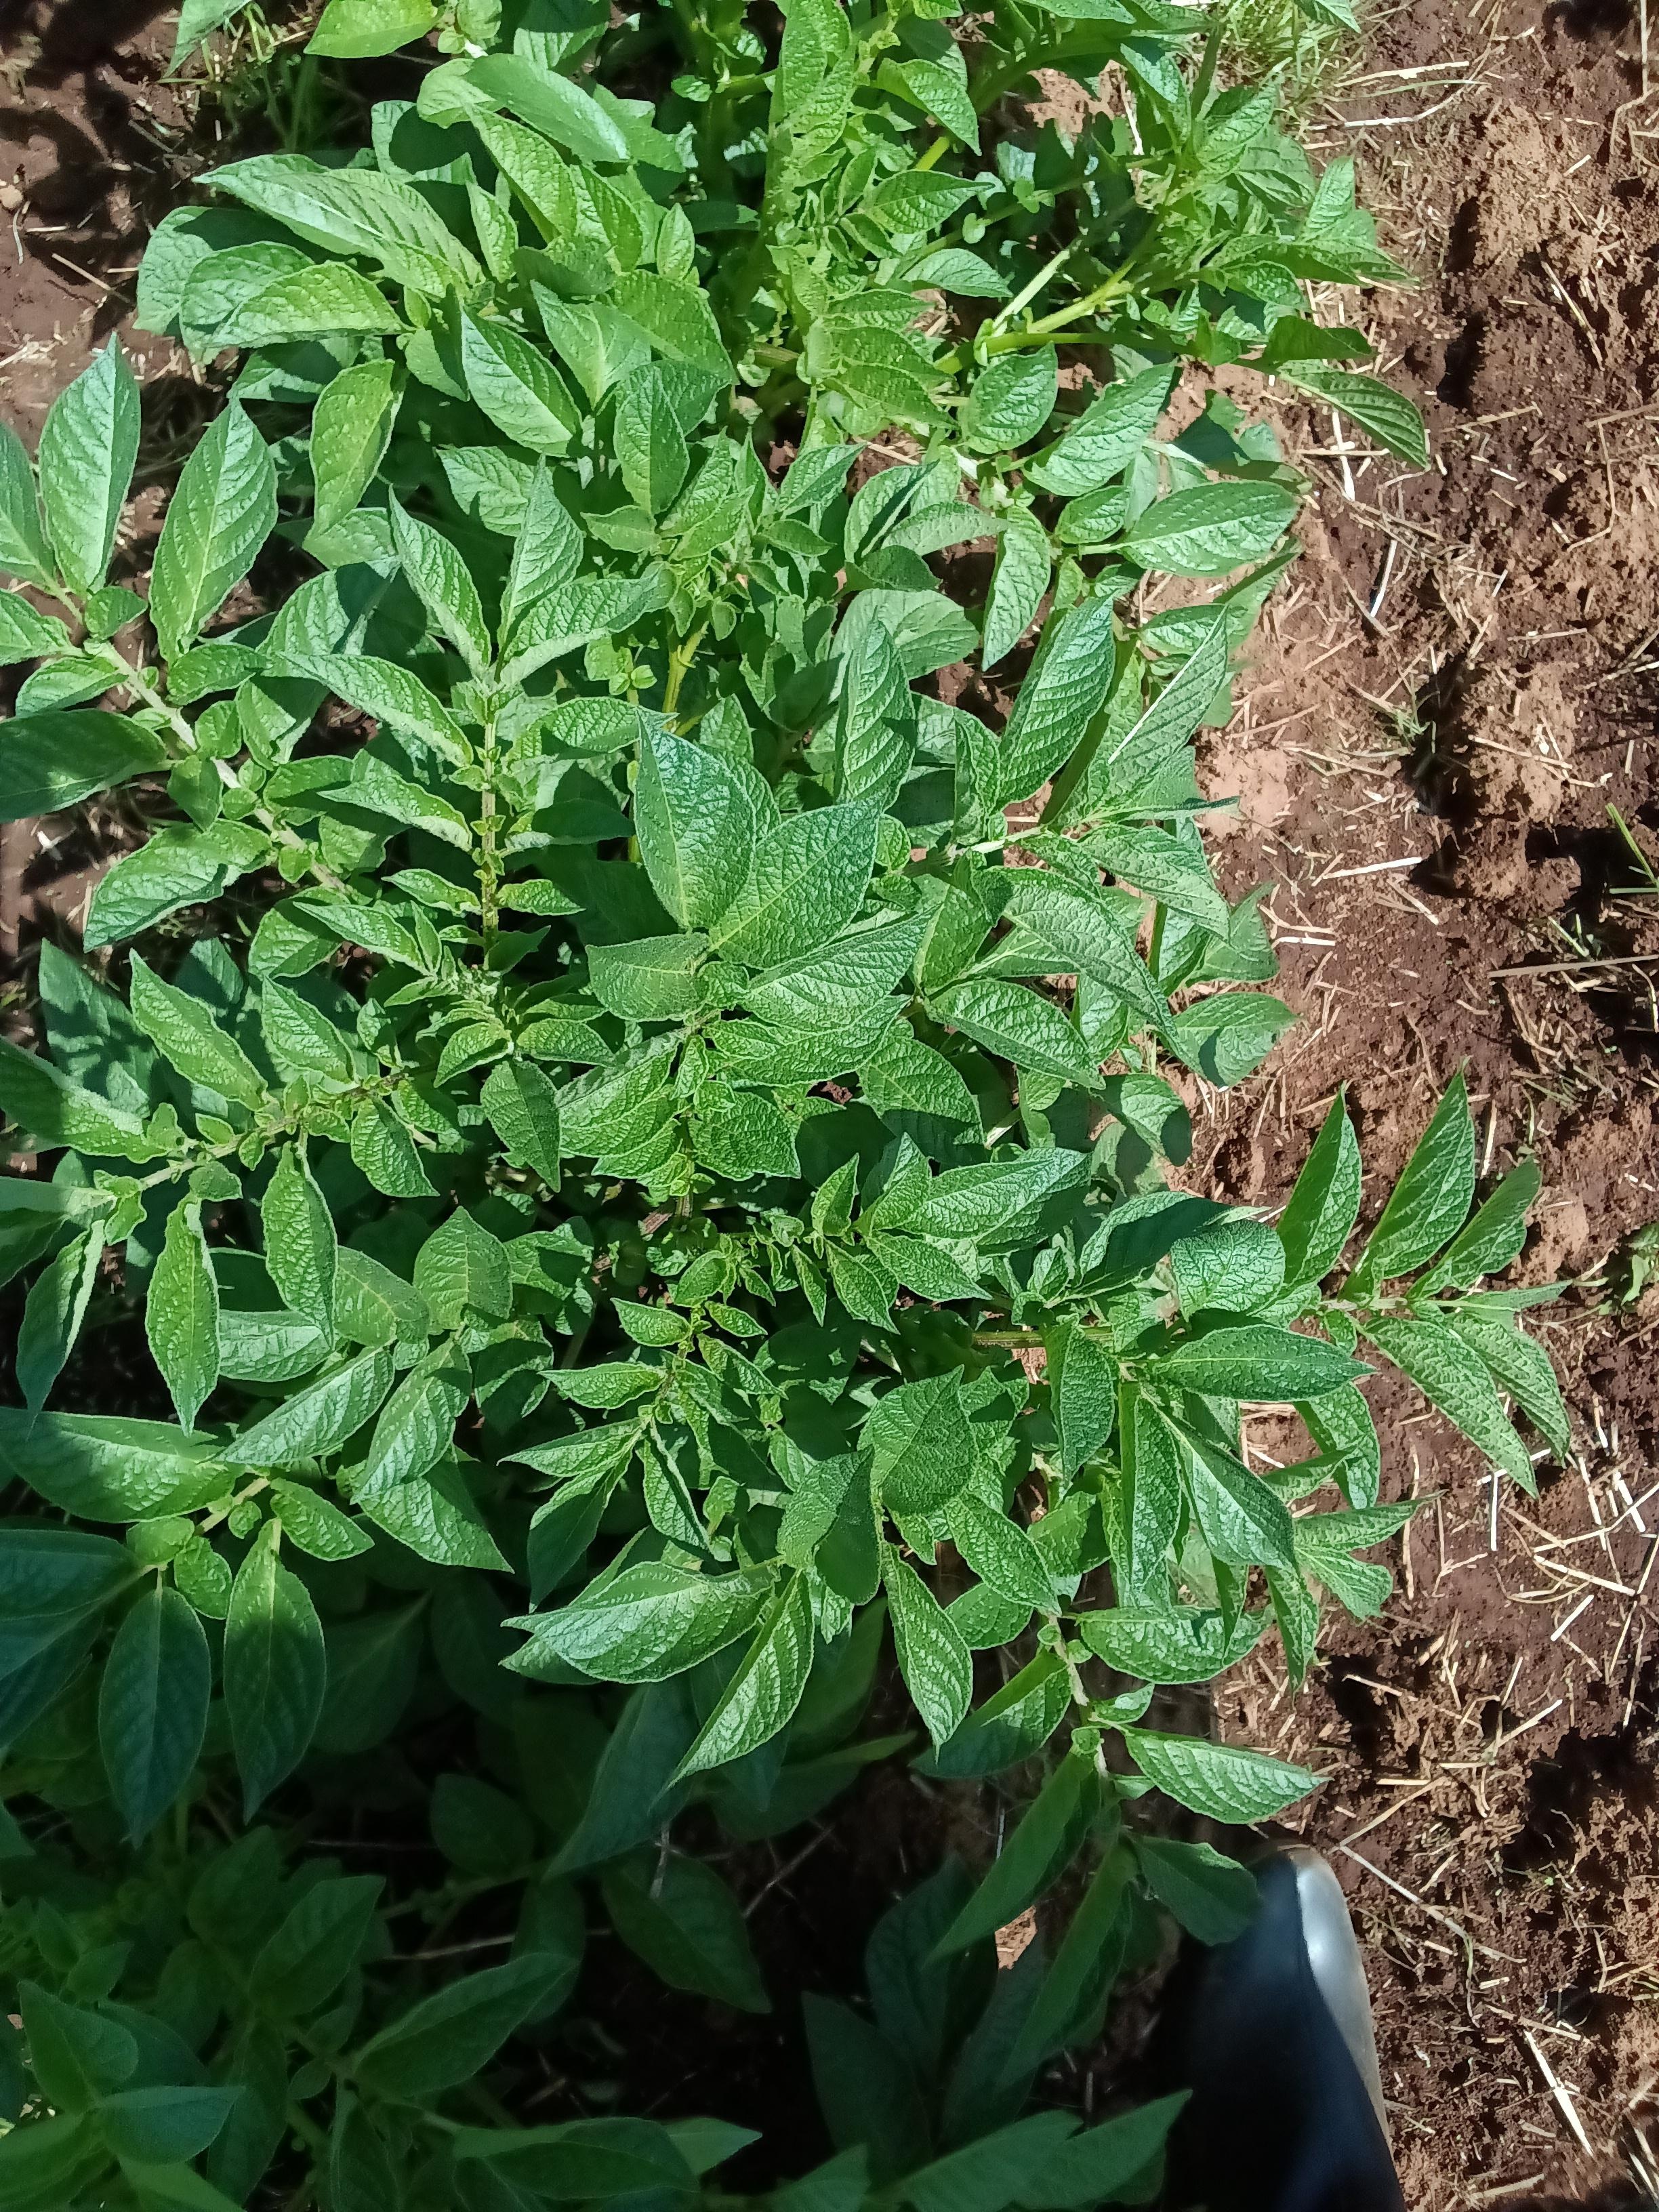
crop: potato
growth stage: vegetative
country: Kenya
